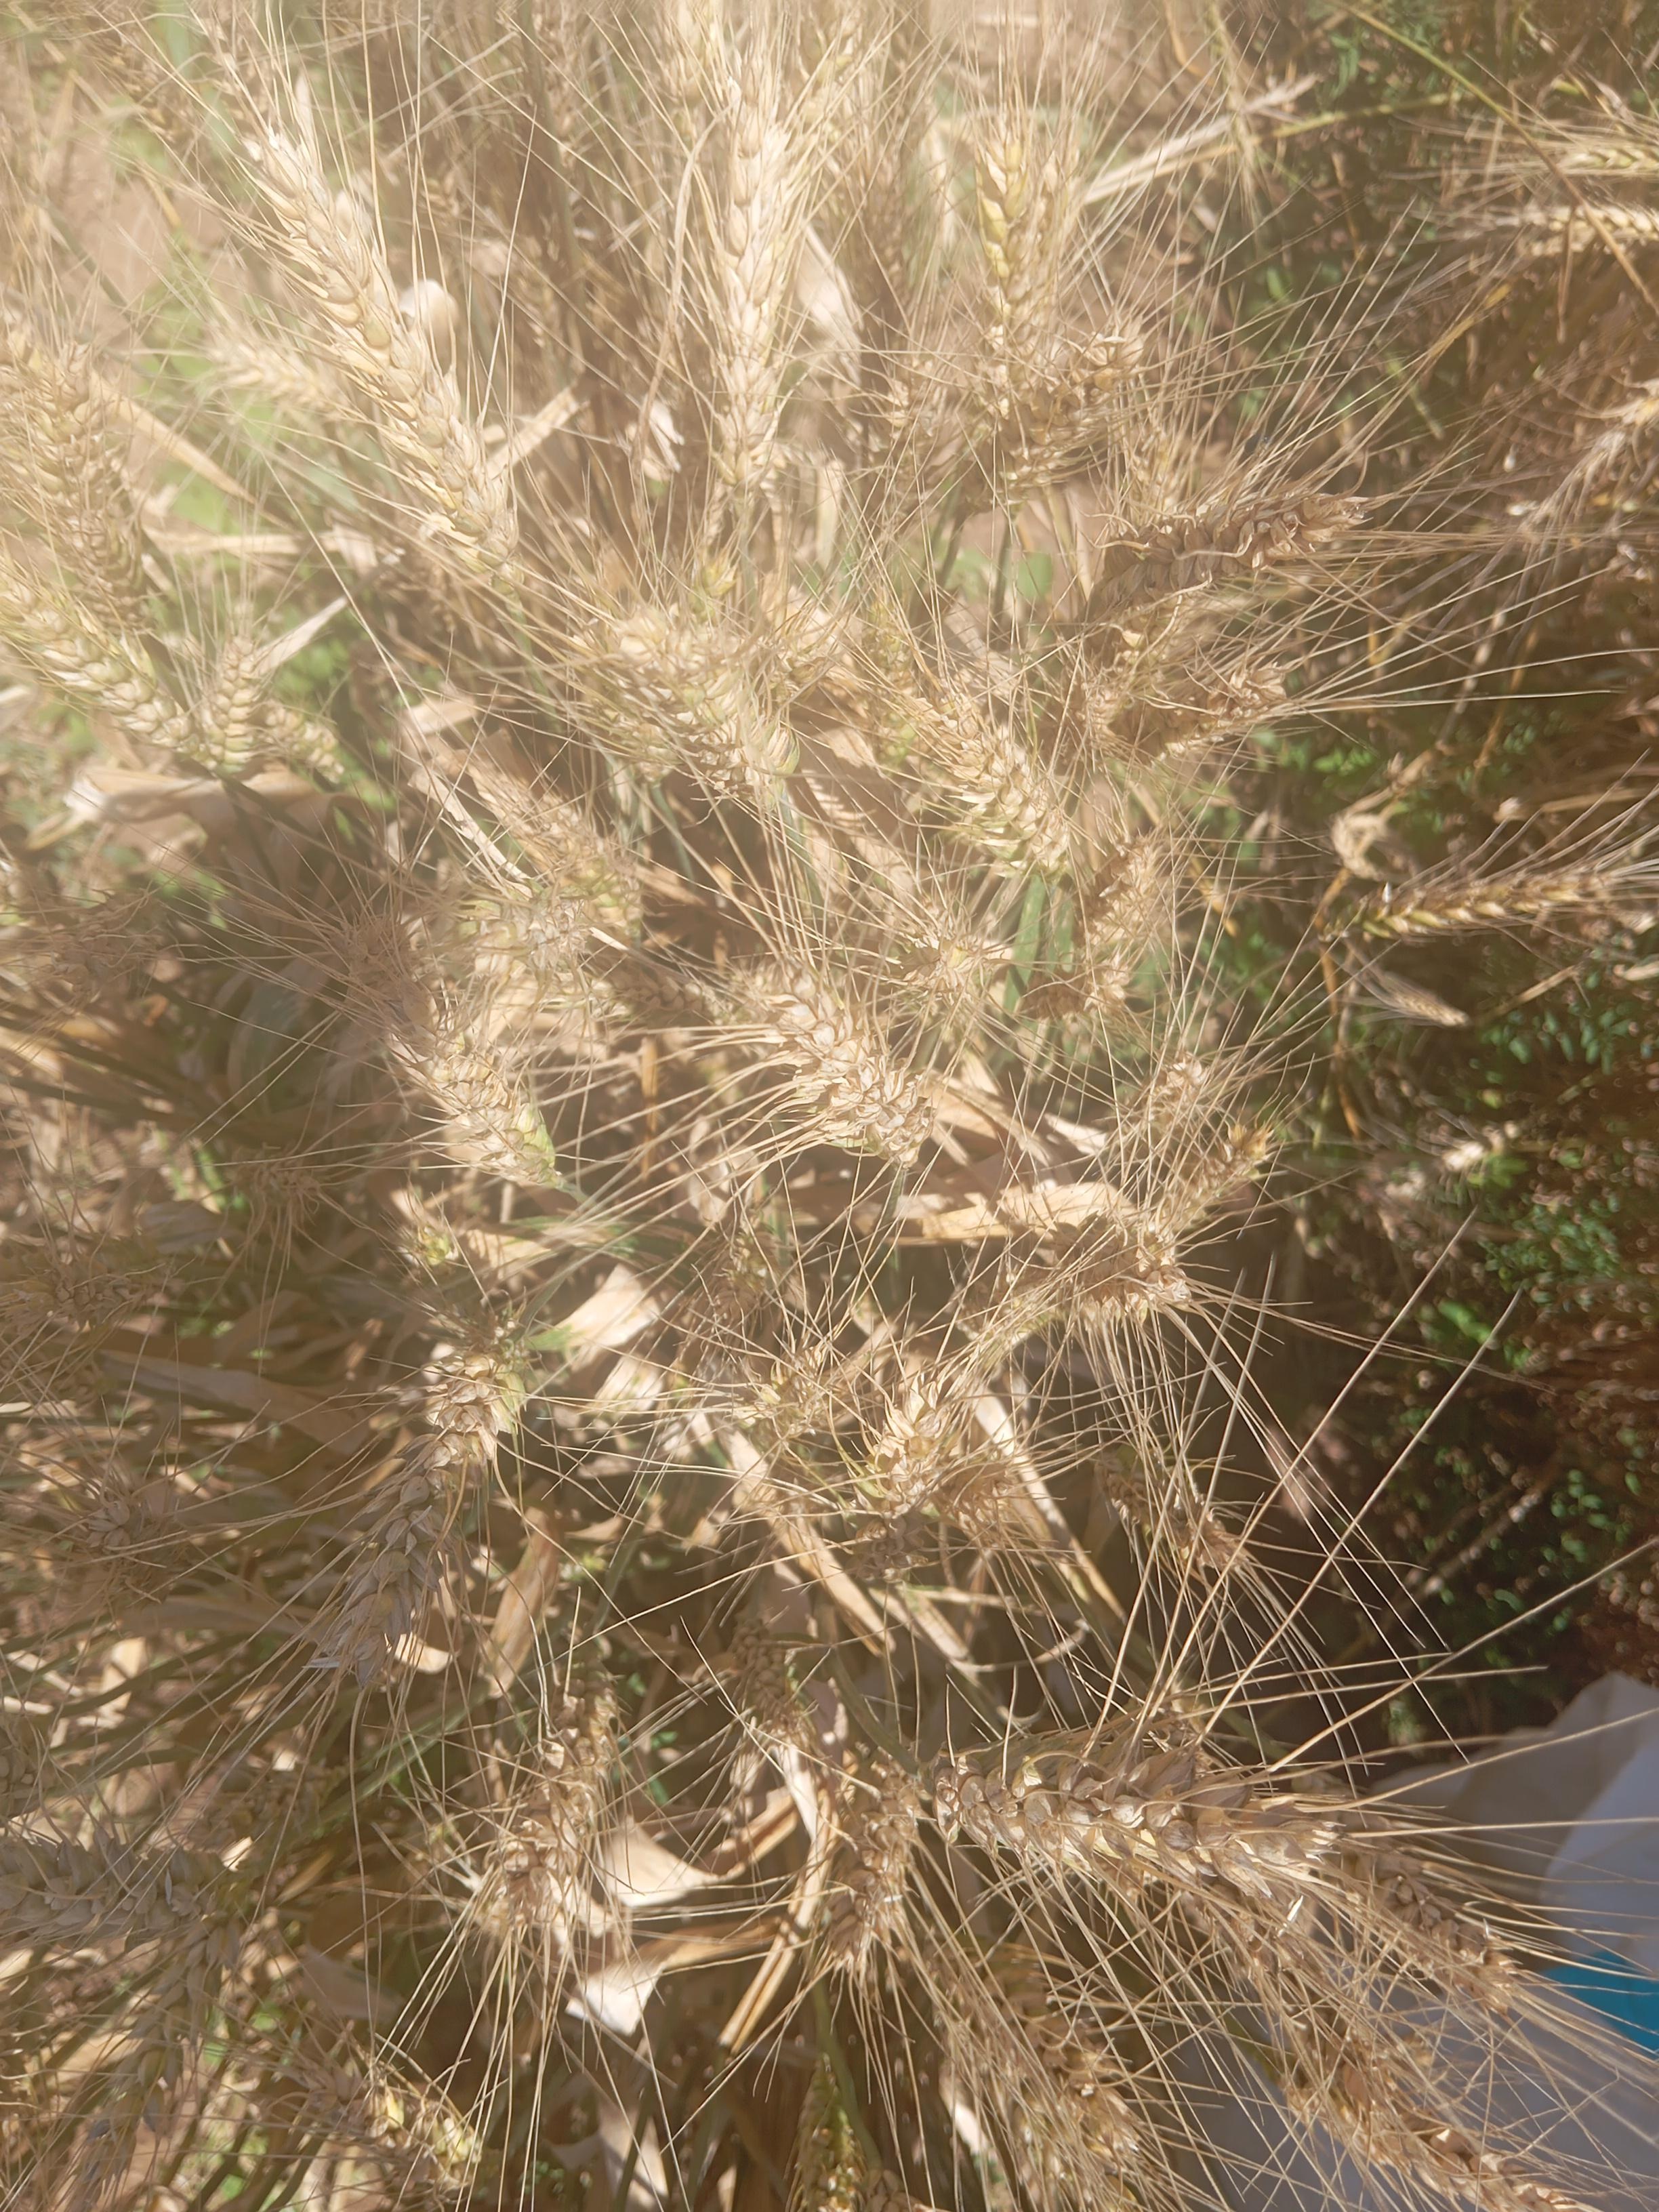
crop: wheat
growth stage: maturity
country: Kenya
